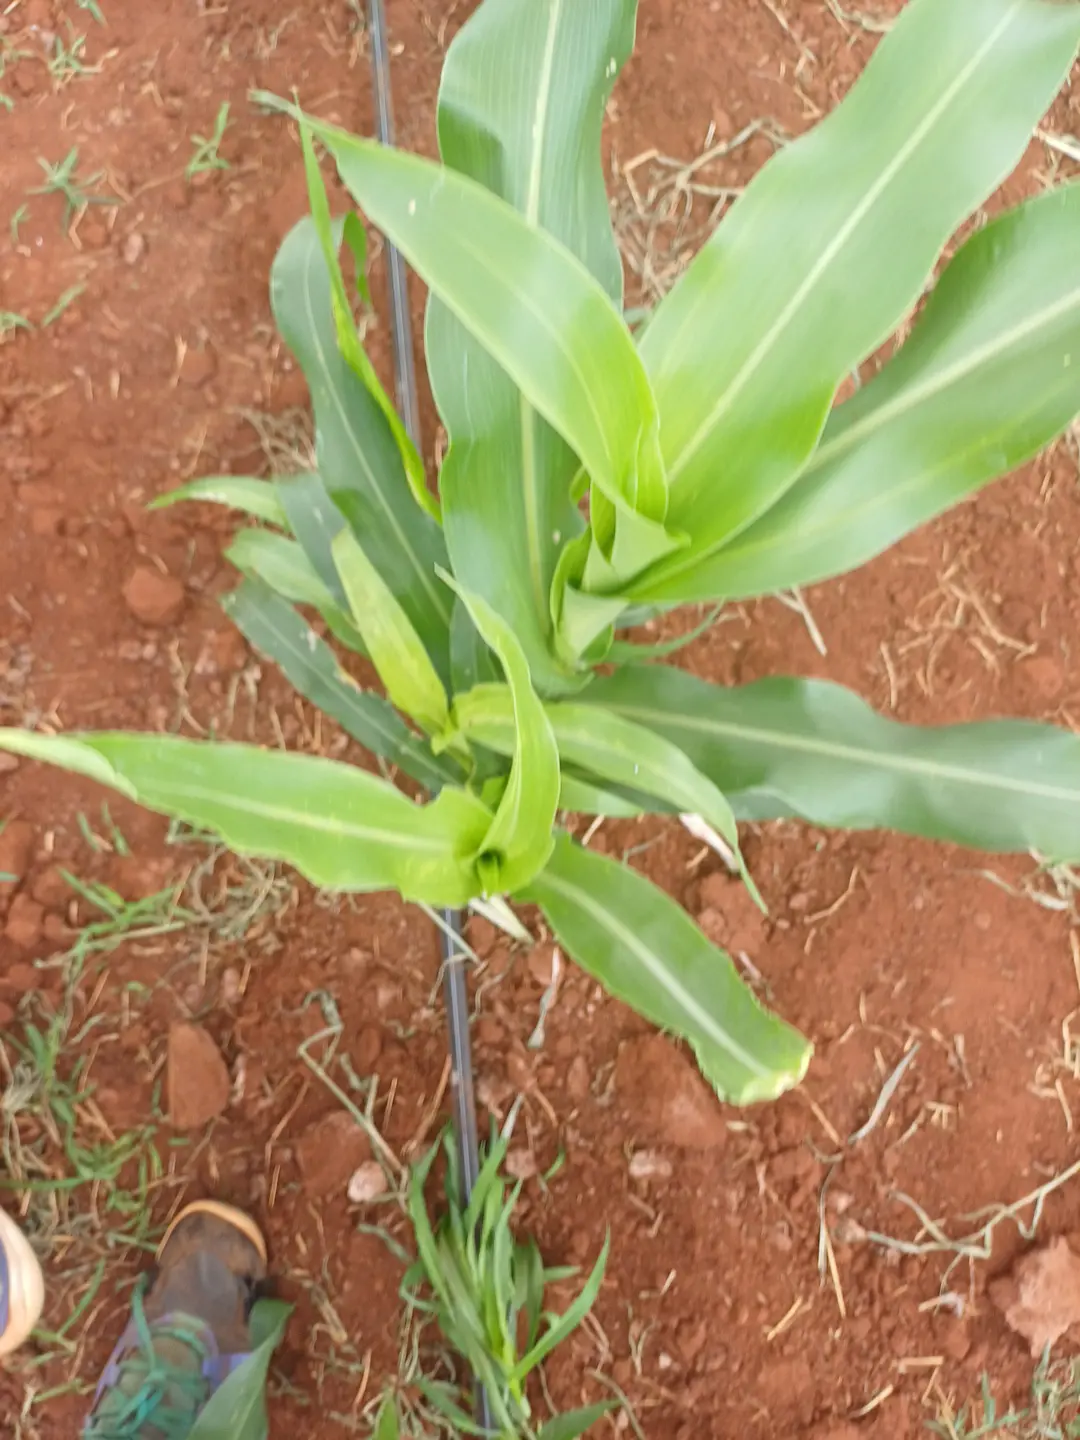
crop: sorghum
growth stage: vegetative
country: Kenya
